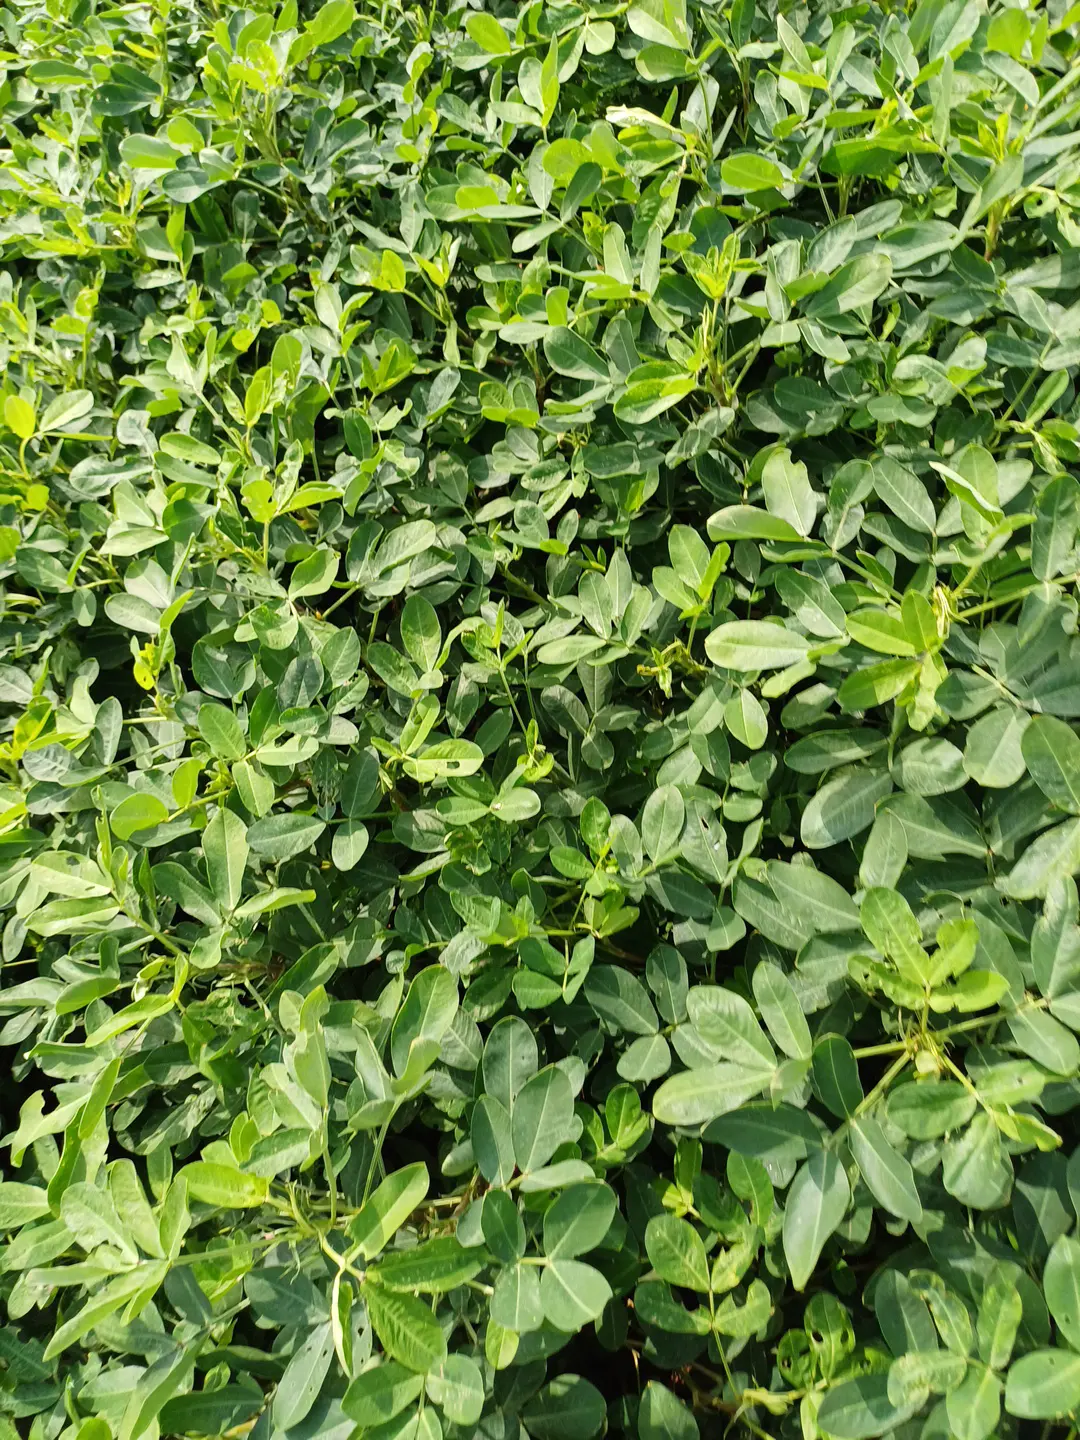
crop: groundnut
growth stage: flowering
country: Kenya
